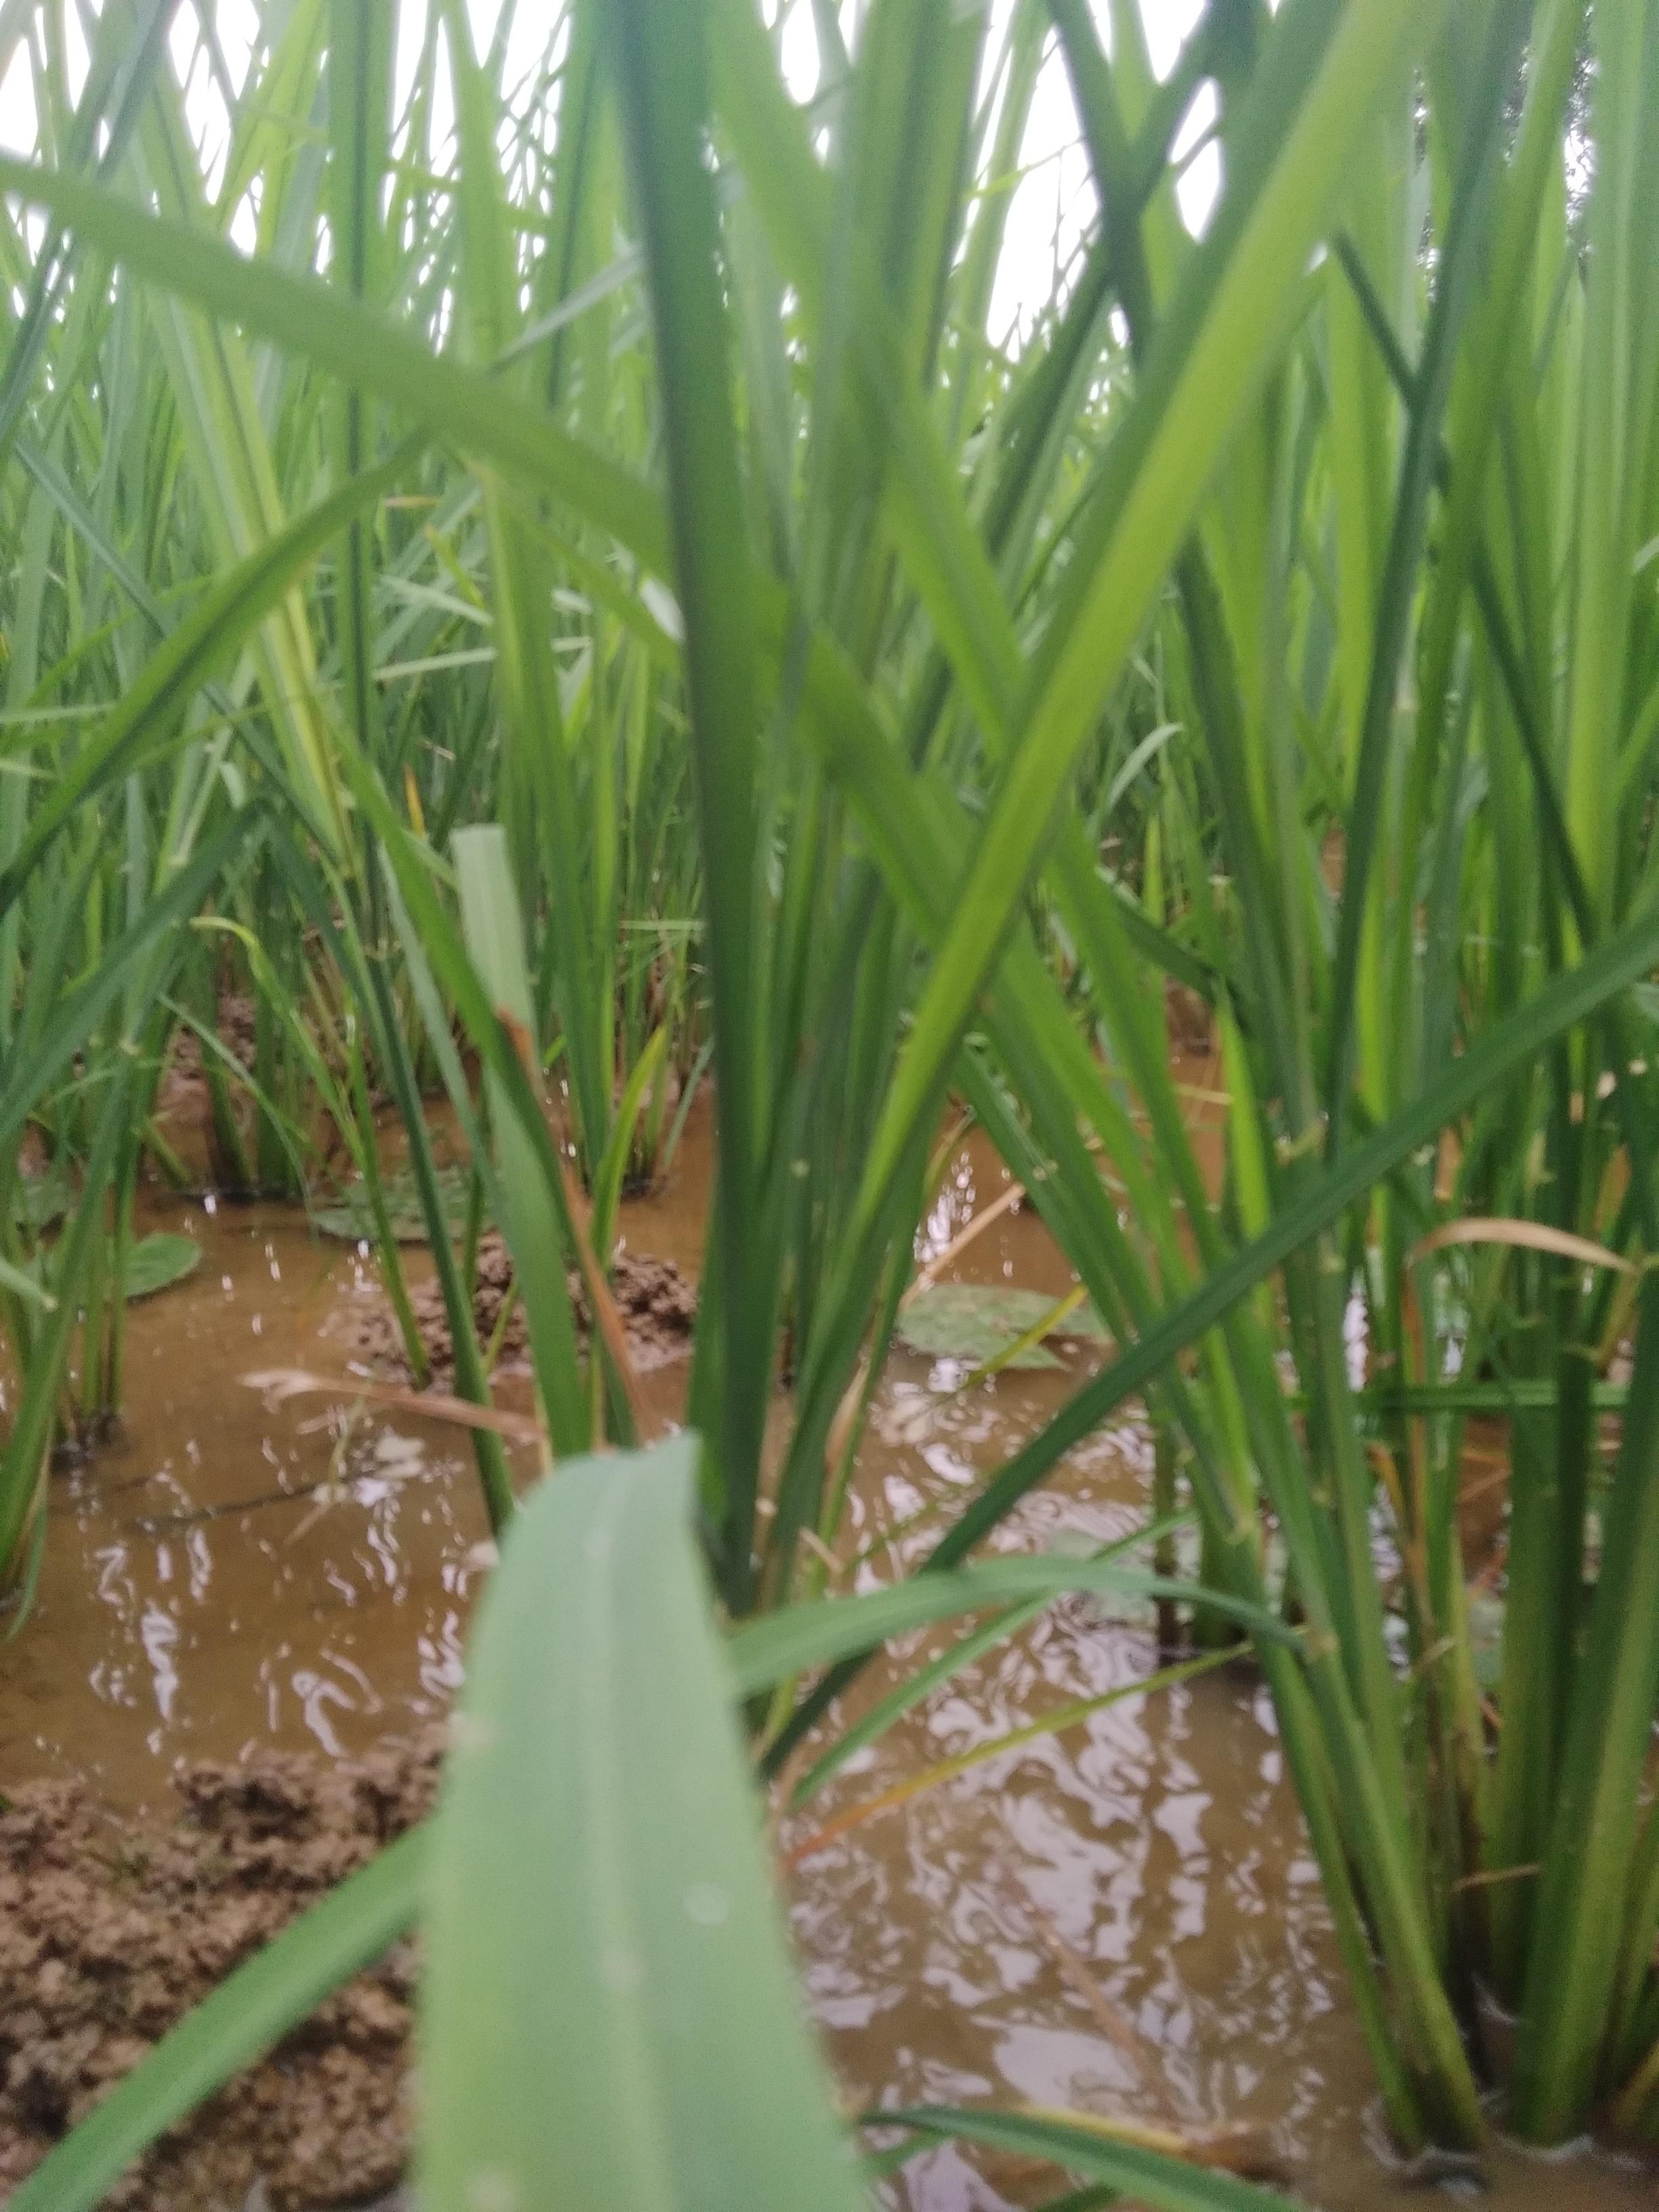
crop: rice
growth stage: vegetative
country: Nigeria
